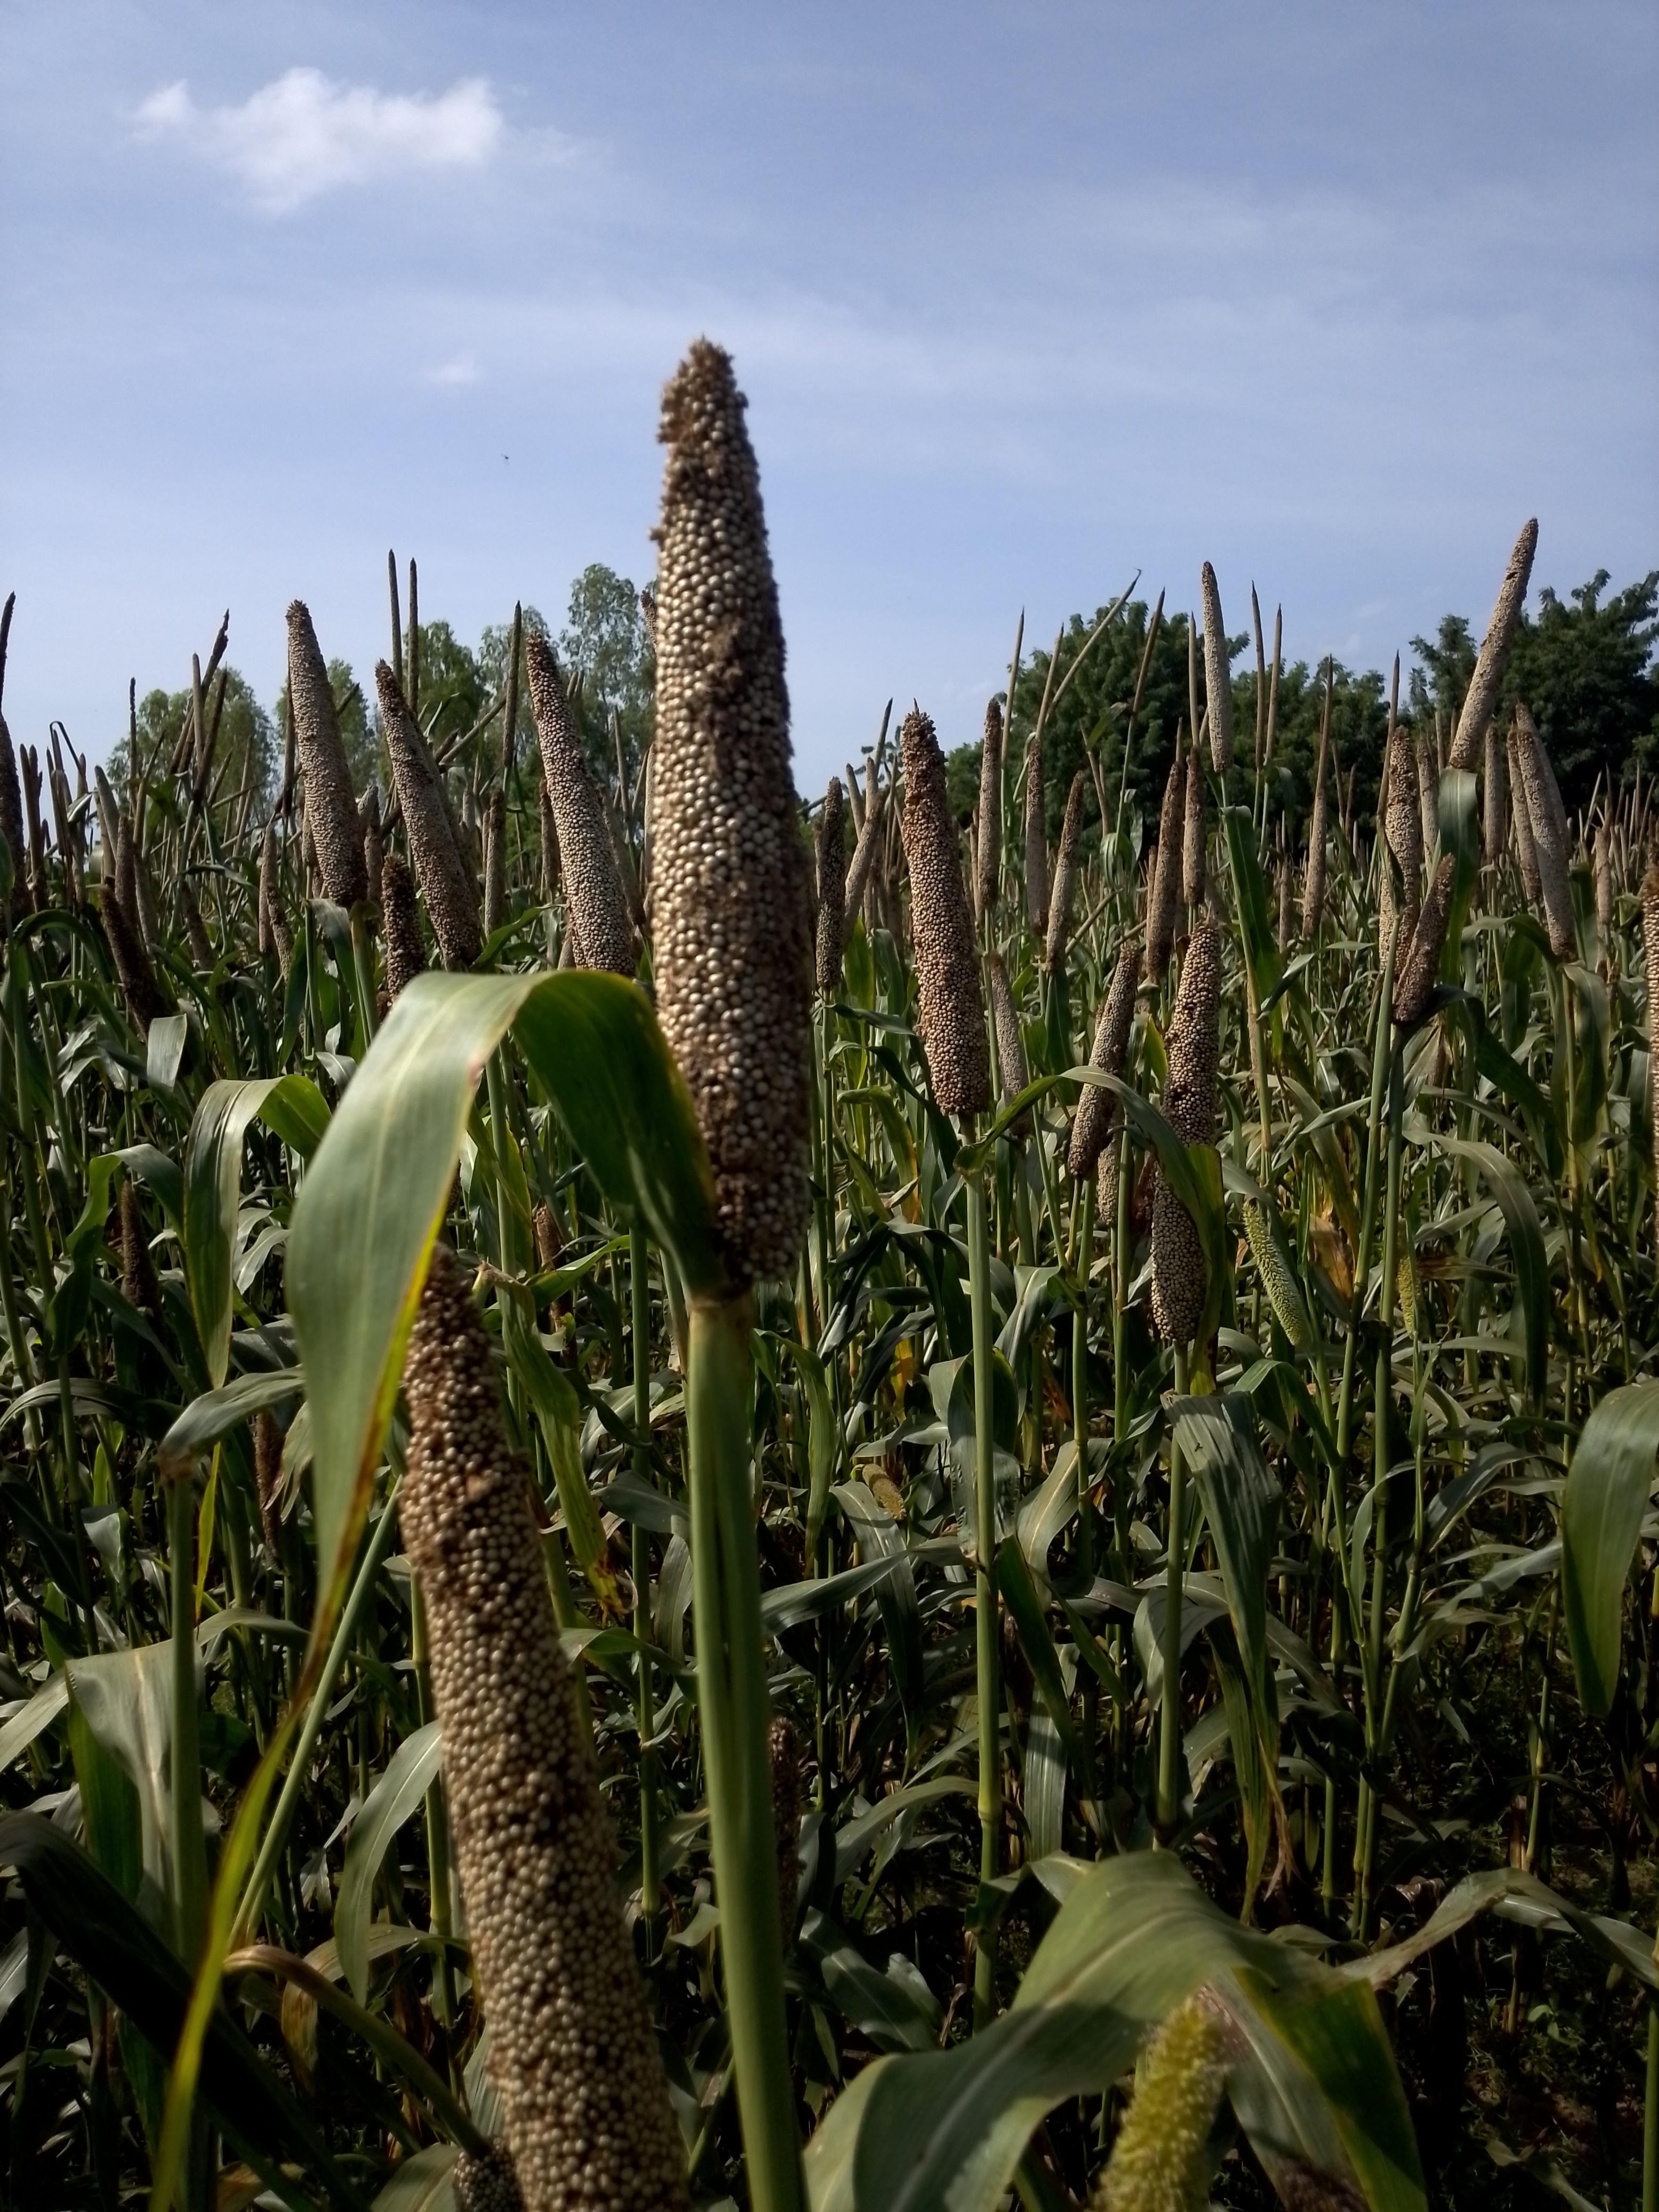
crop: pearl millet
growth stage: filling grain
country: Senegal
